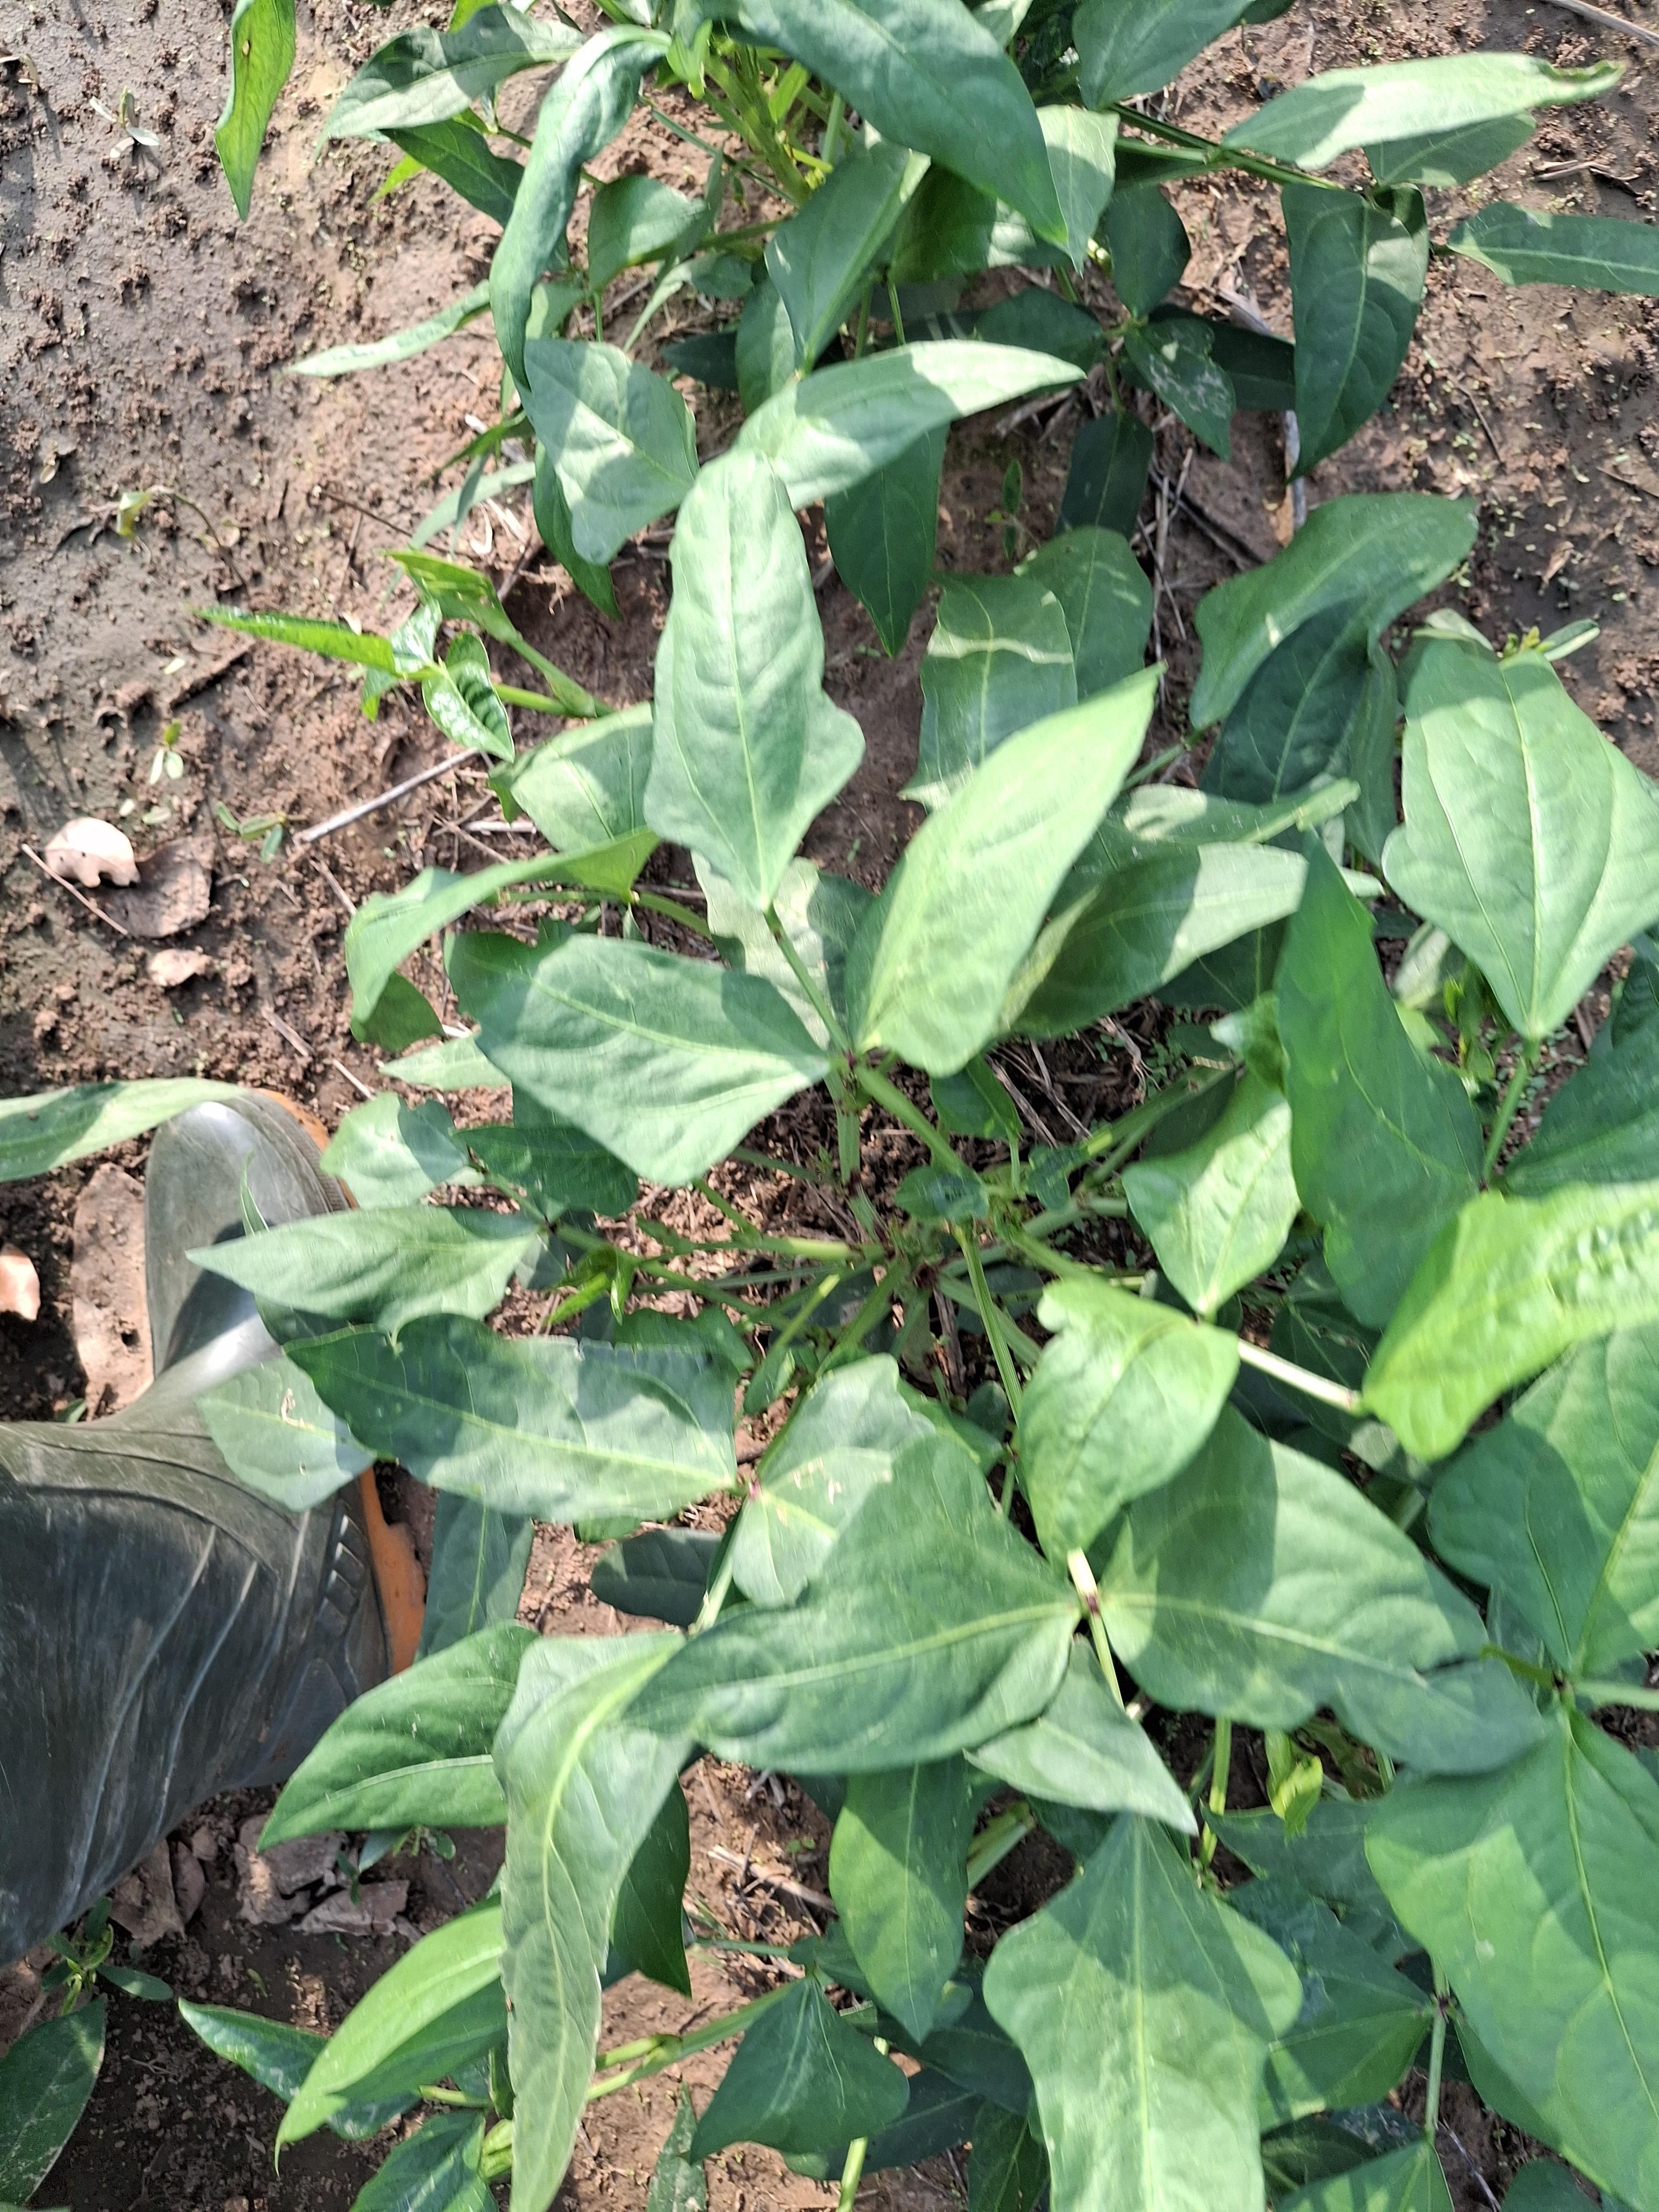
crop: cowpea
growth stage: vegetative
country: Nigeria
